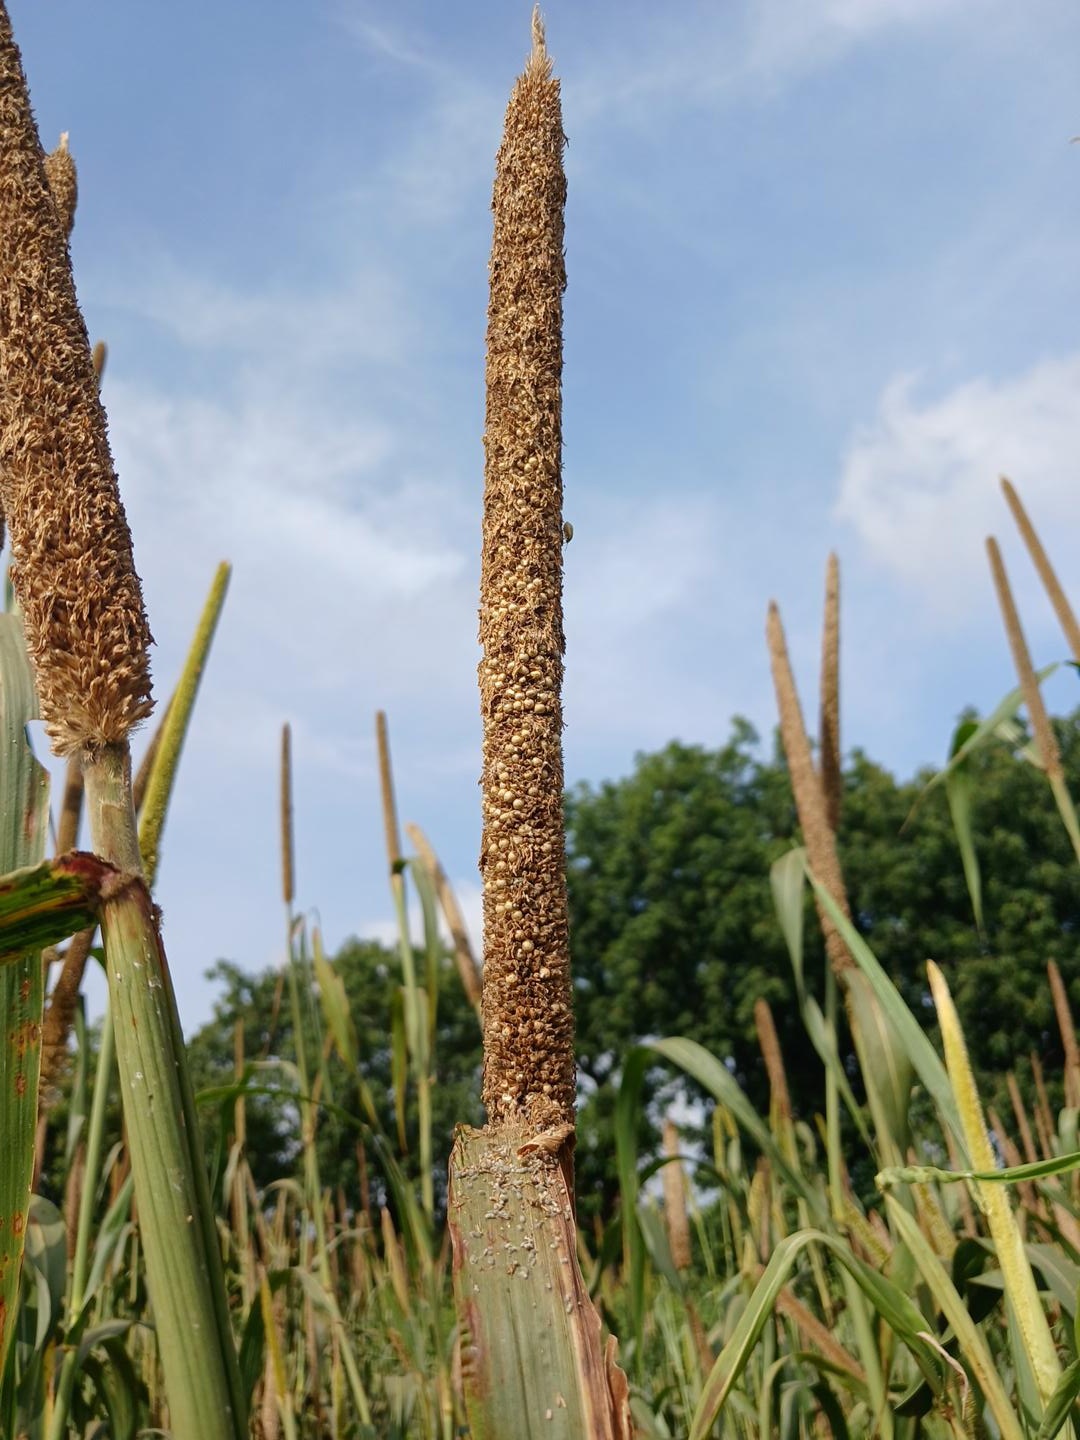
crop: pearl millet
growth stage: maturity
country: Senegal
